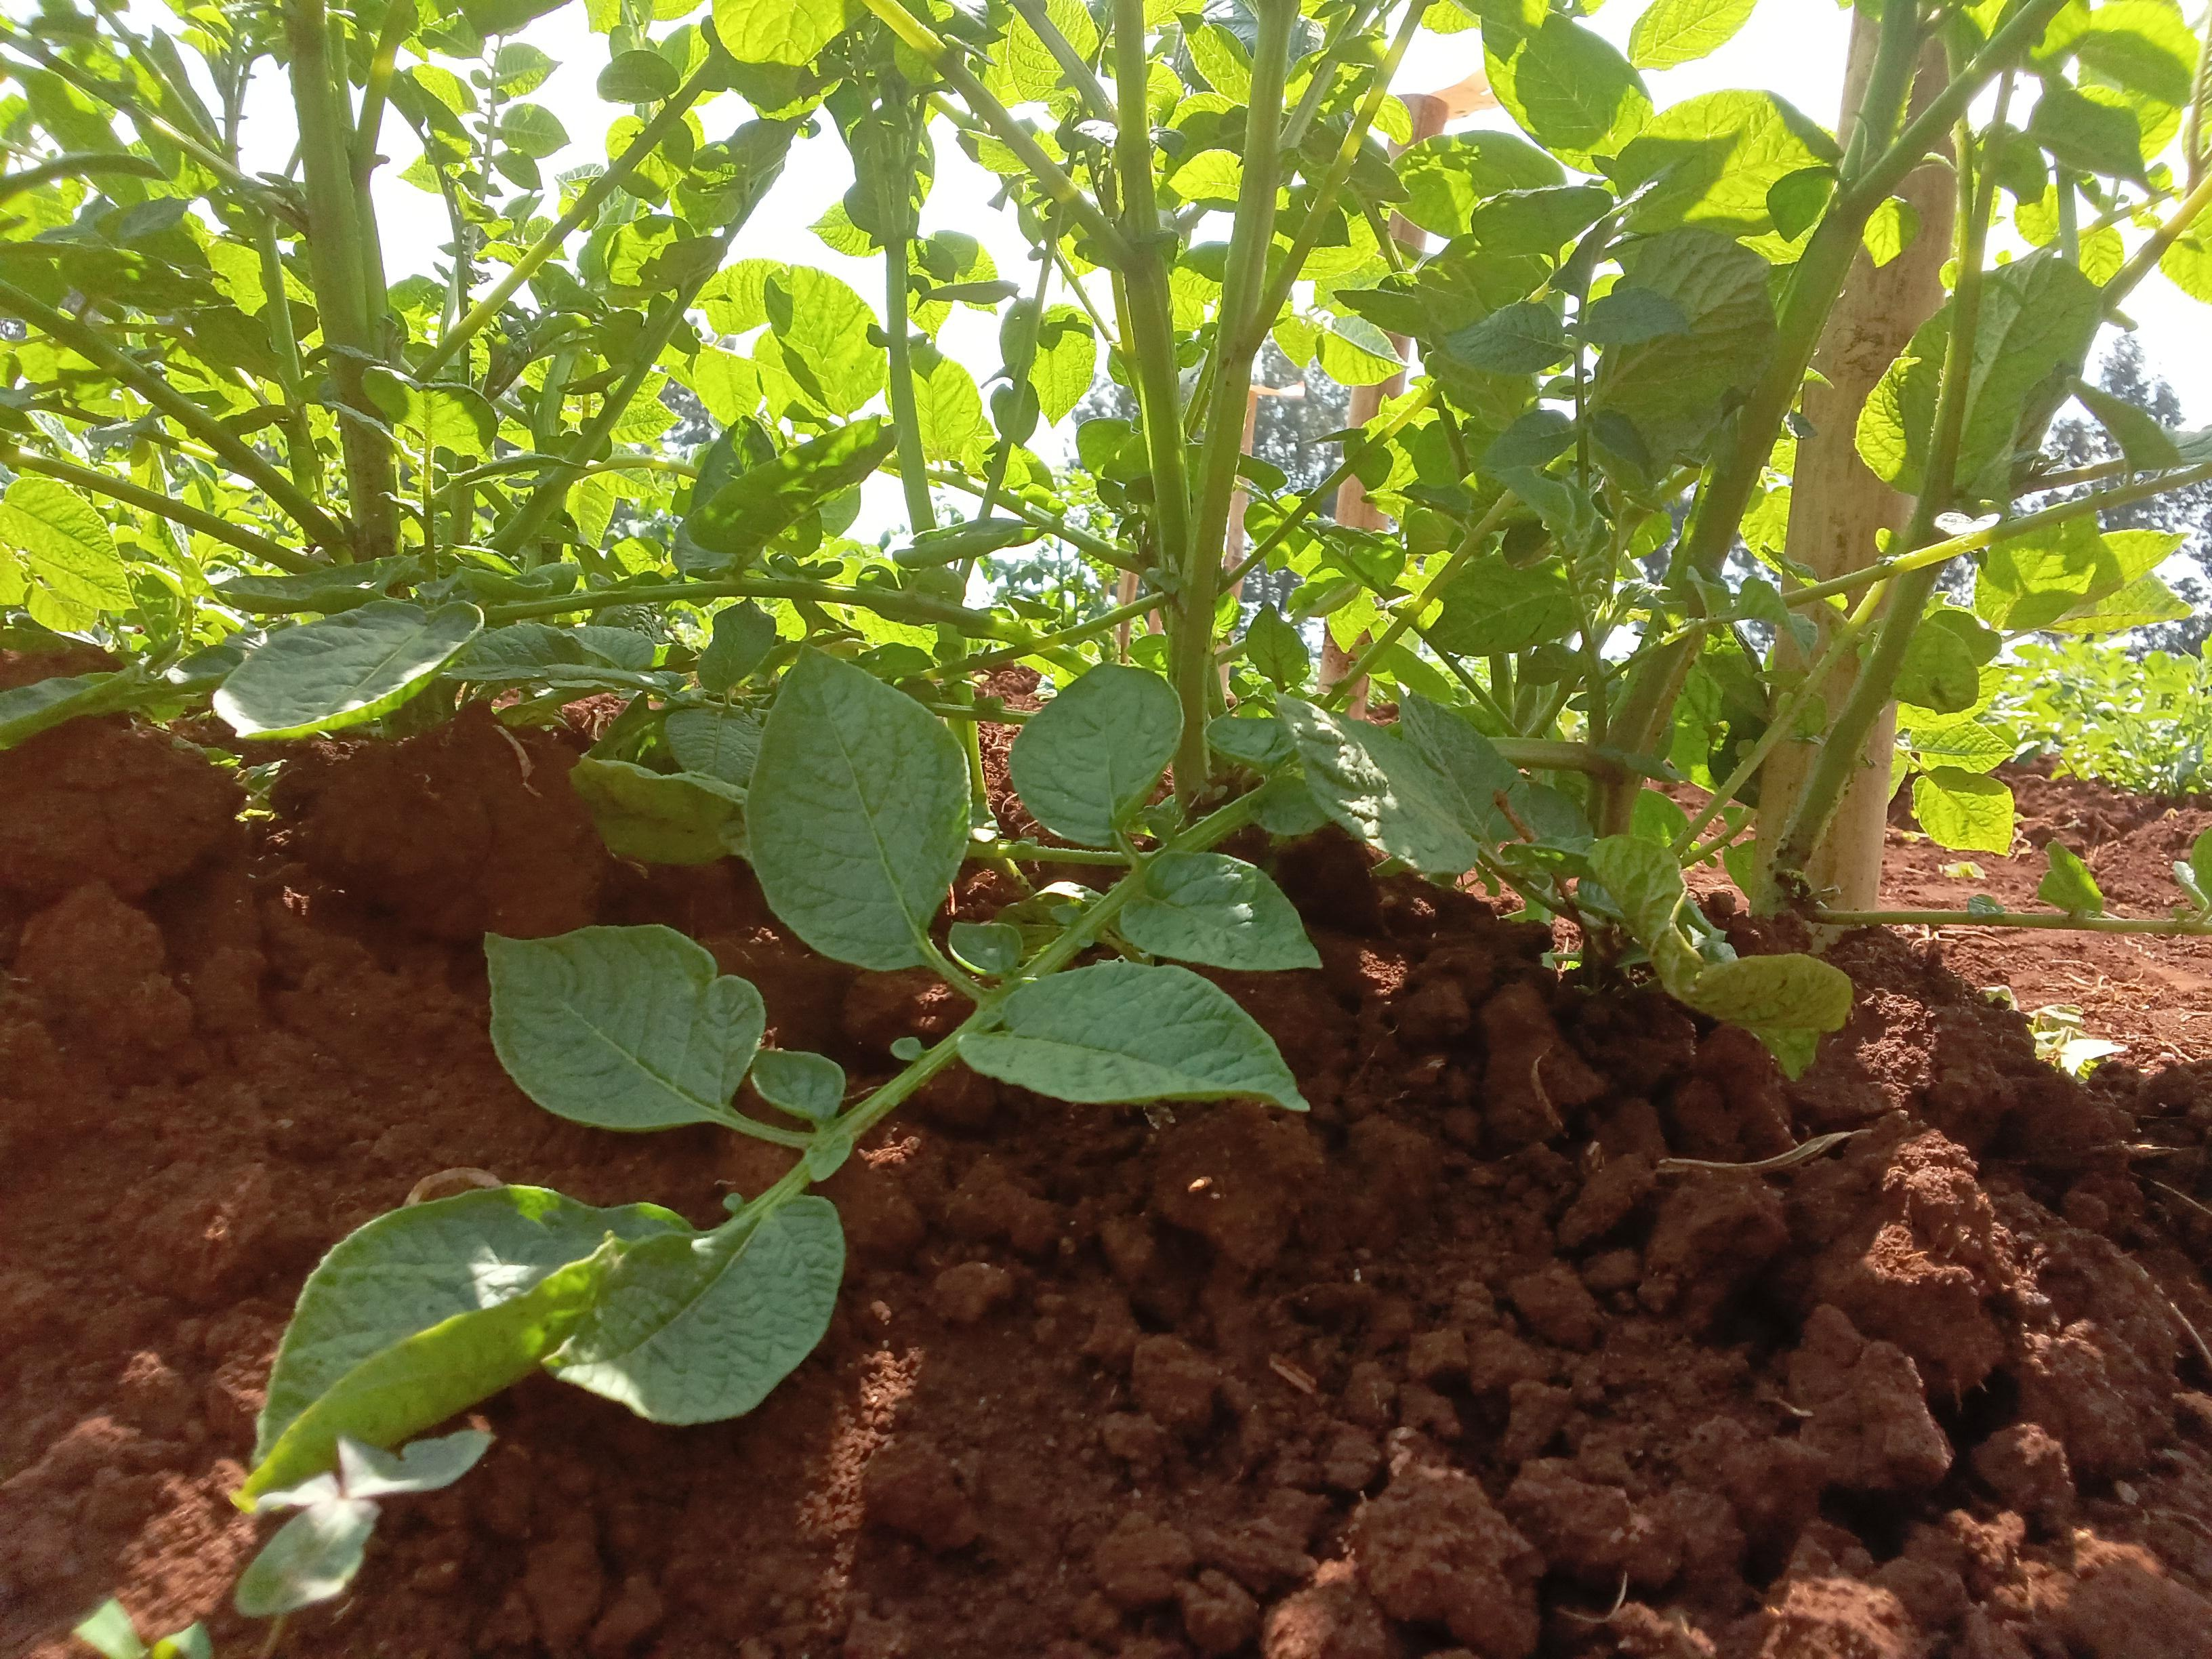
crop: potato
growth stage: vegetative
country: Kenya
